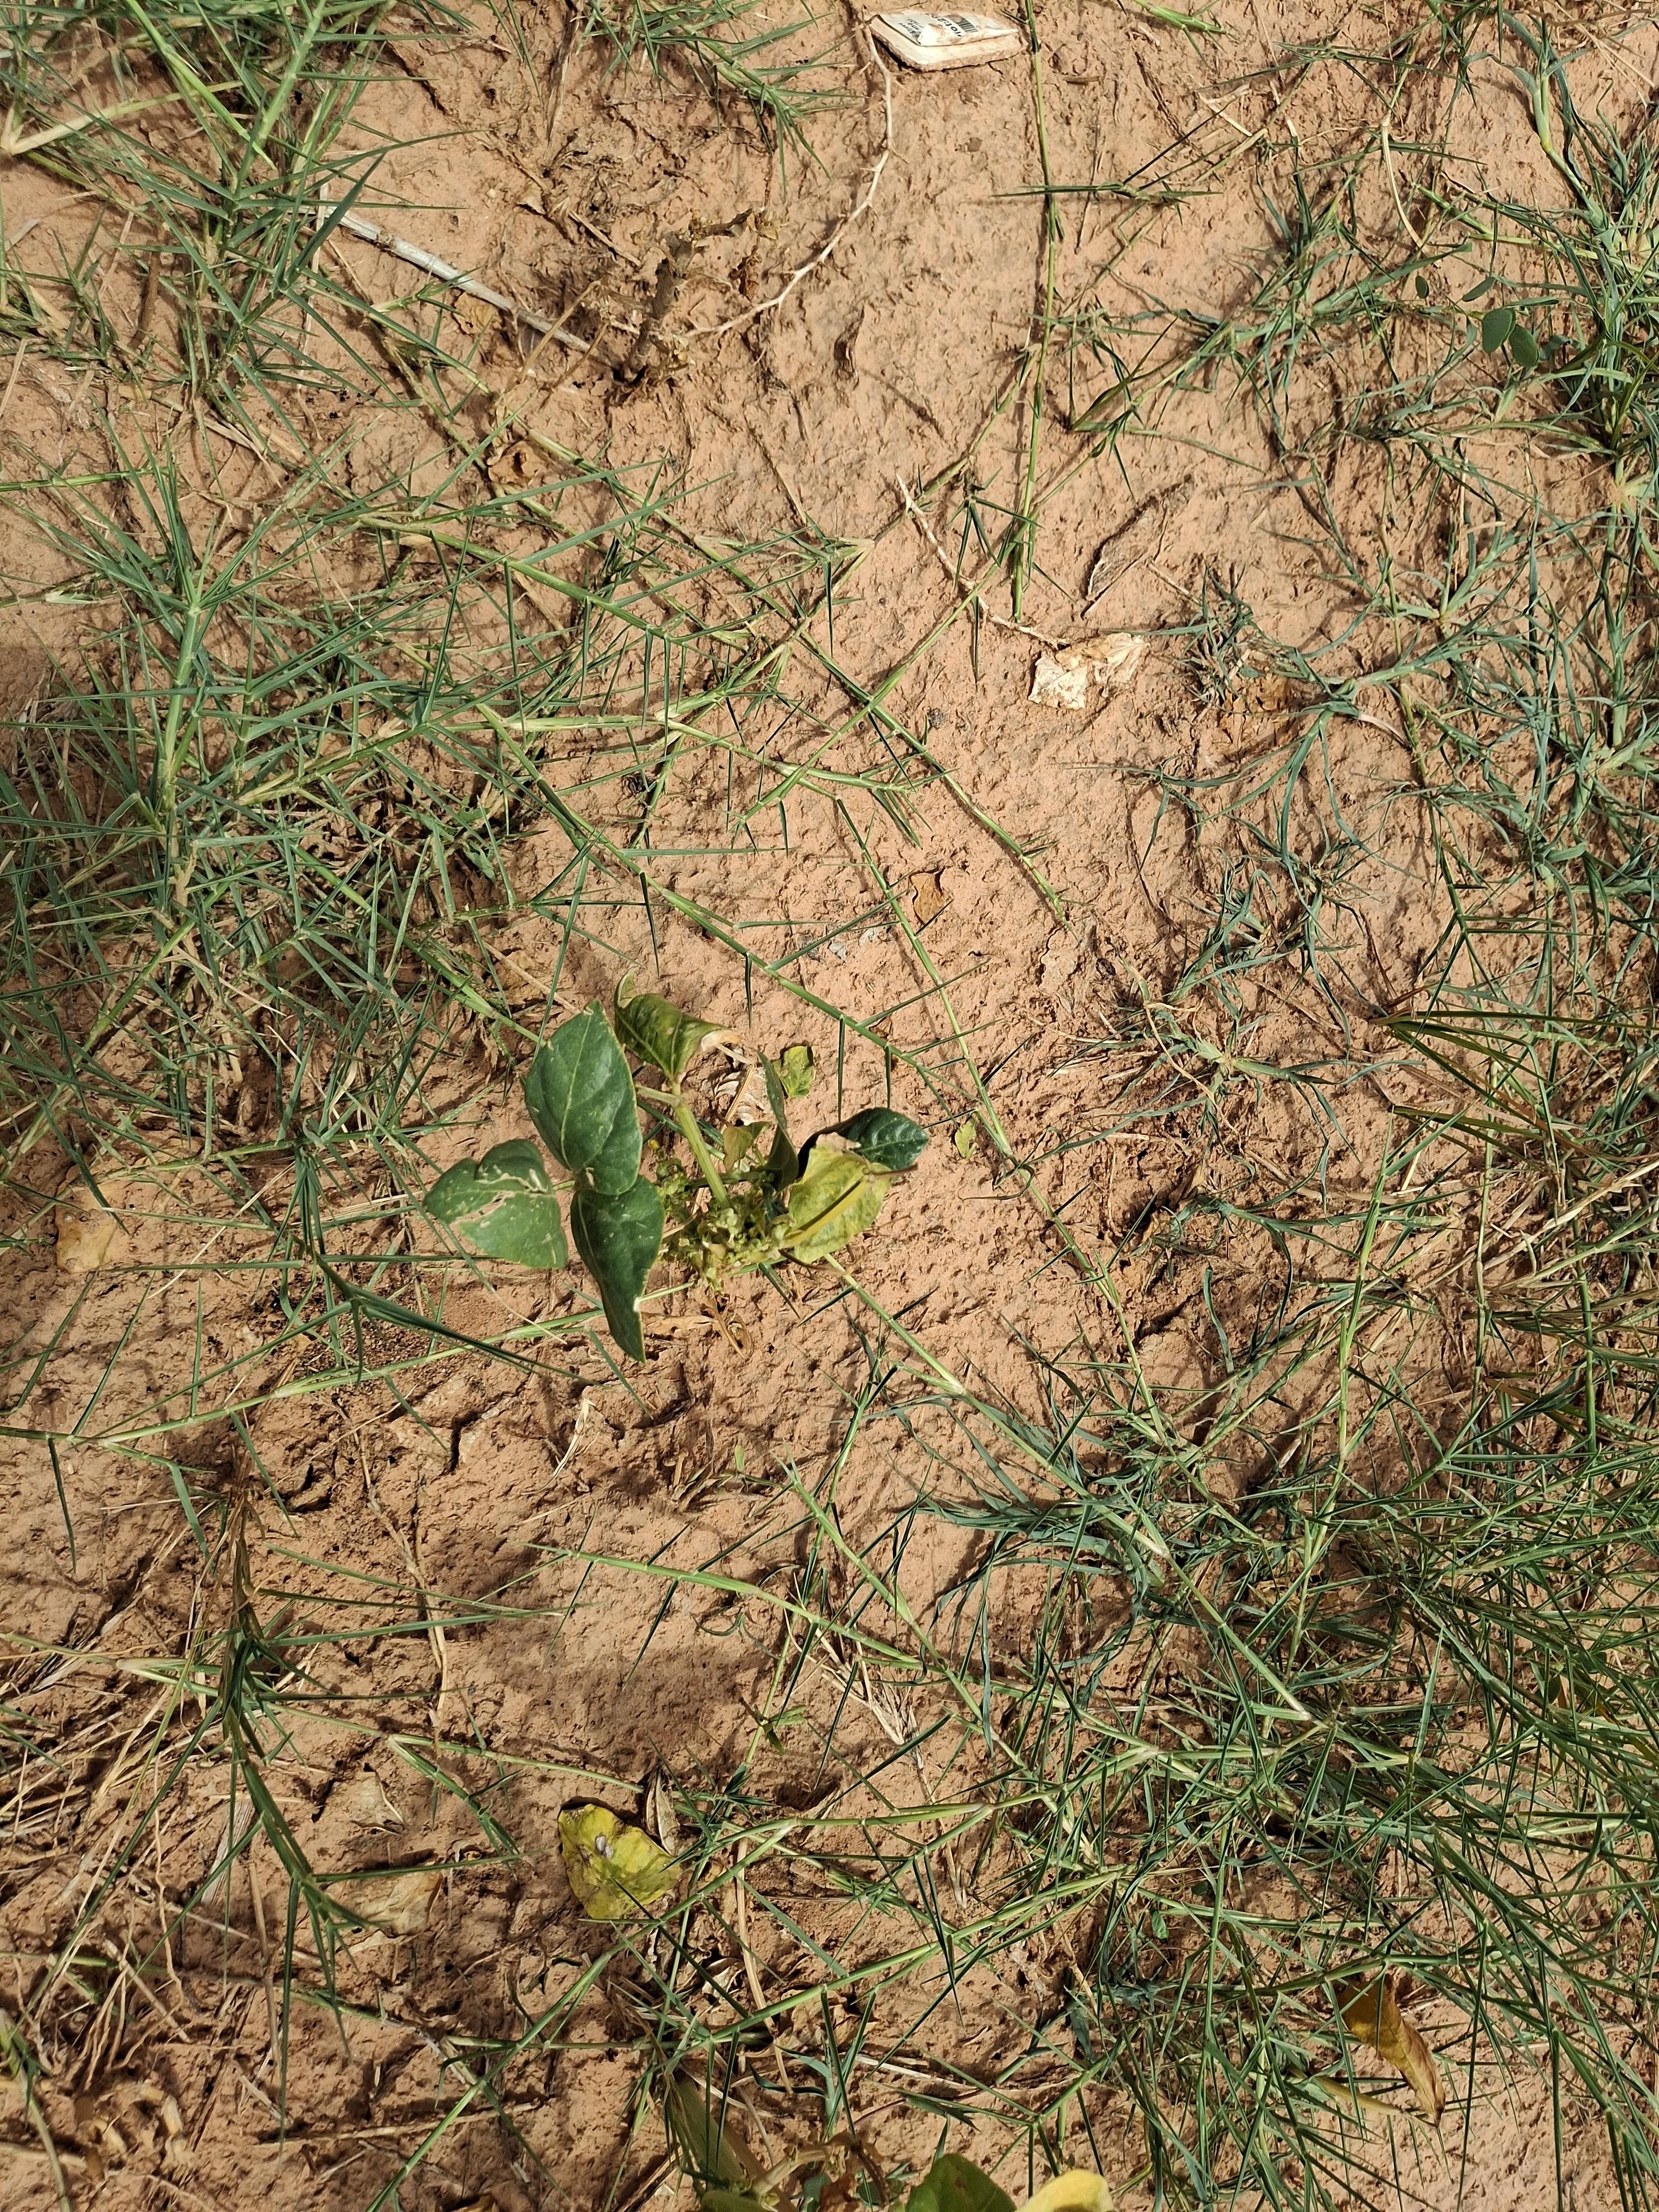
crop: cowpea
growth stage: harvest maturity
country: Nigeria
